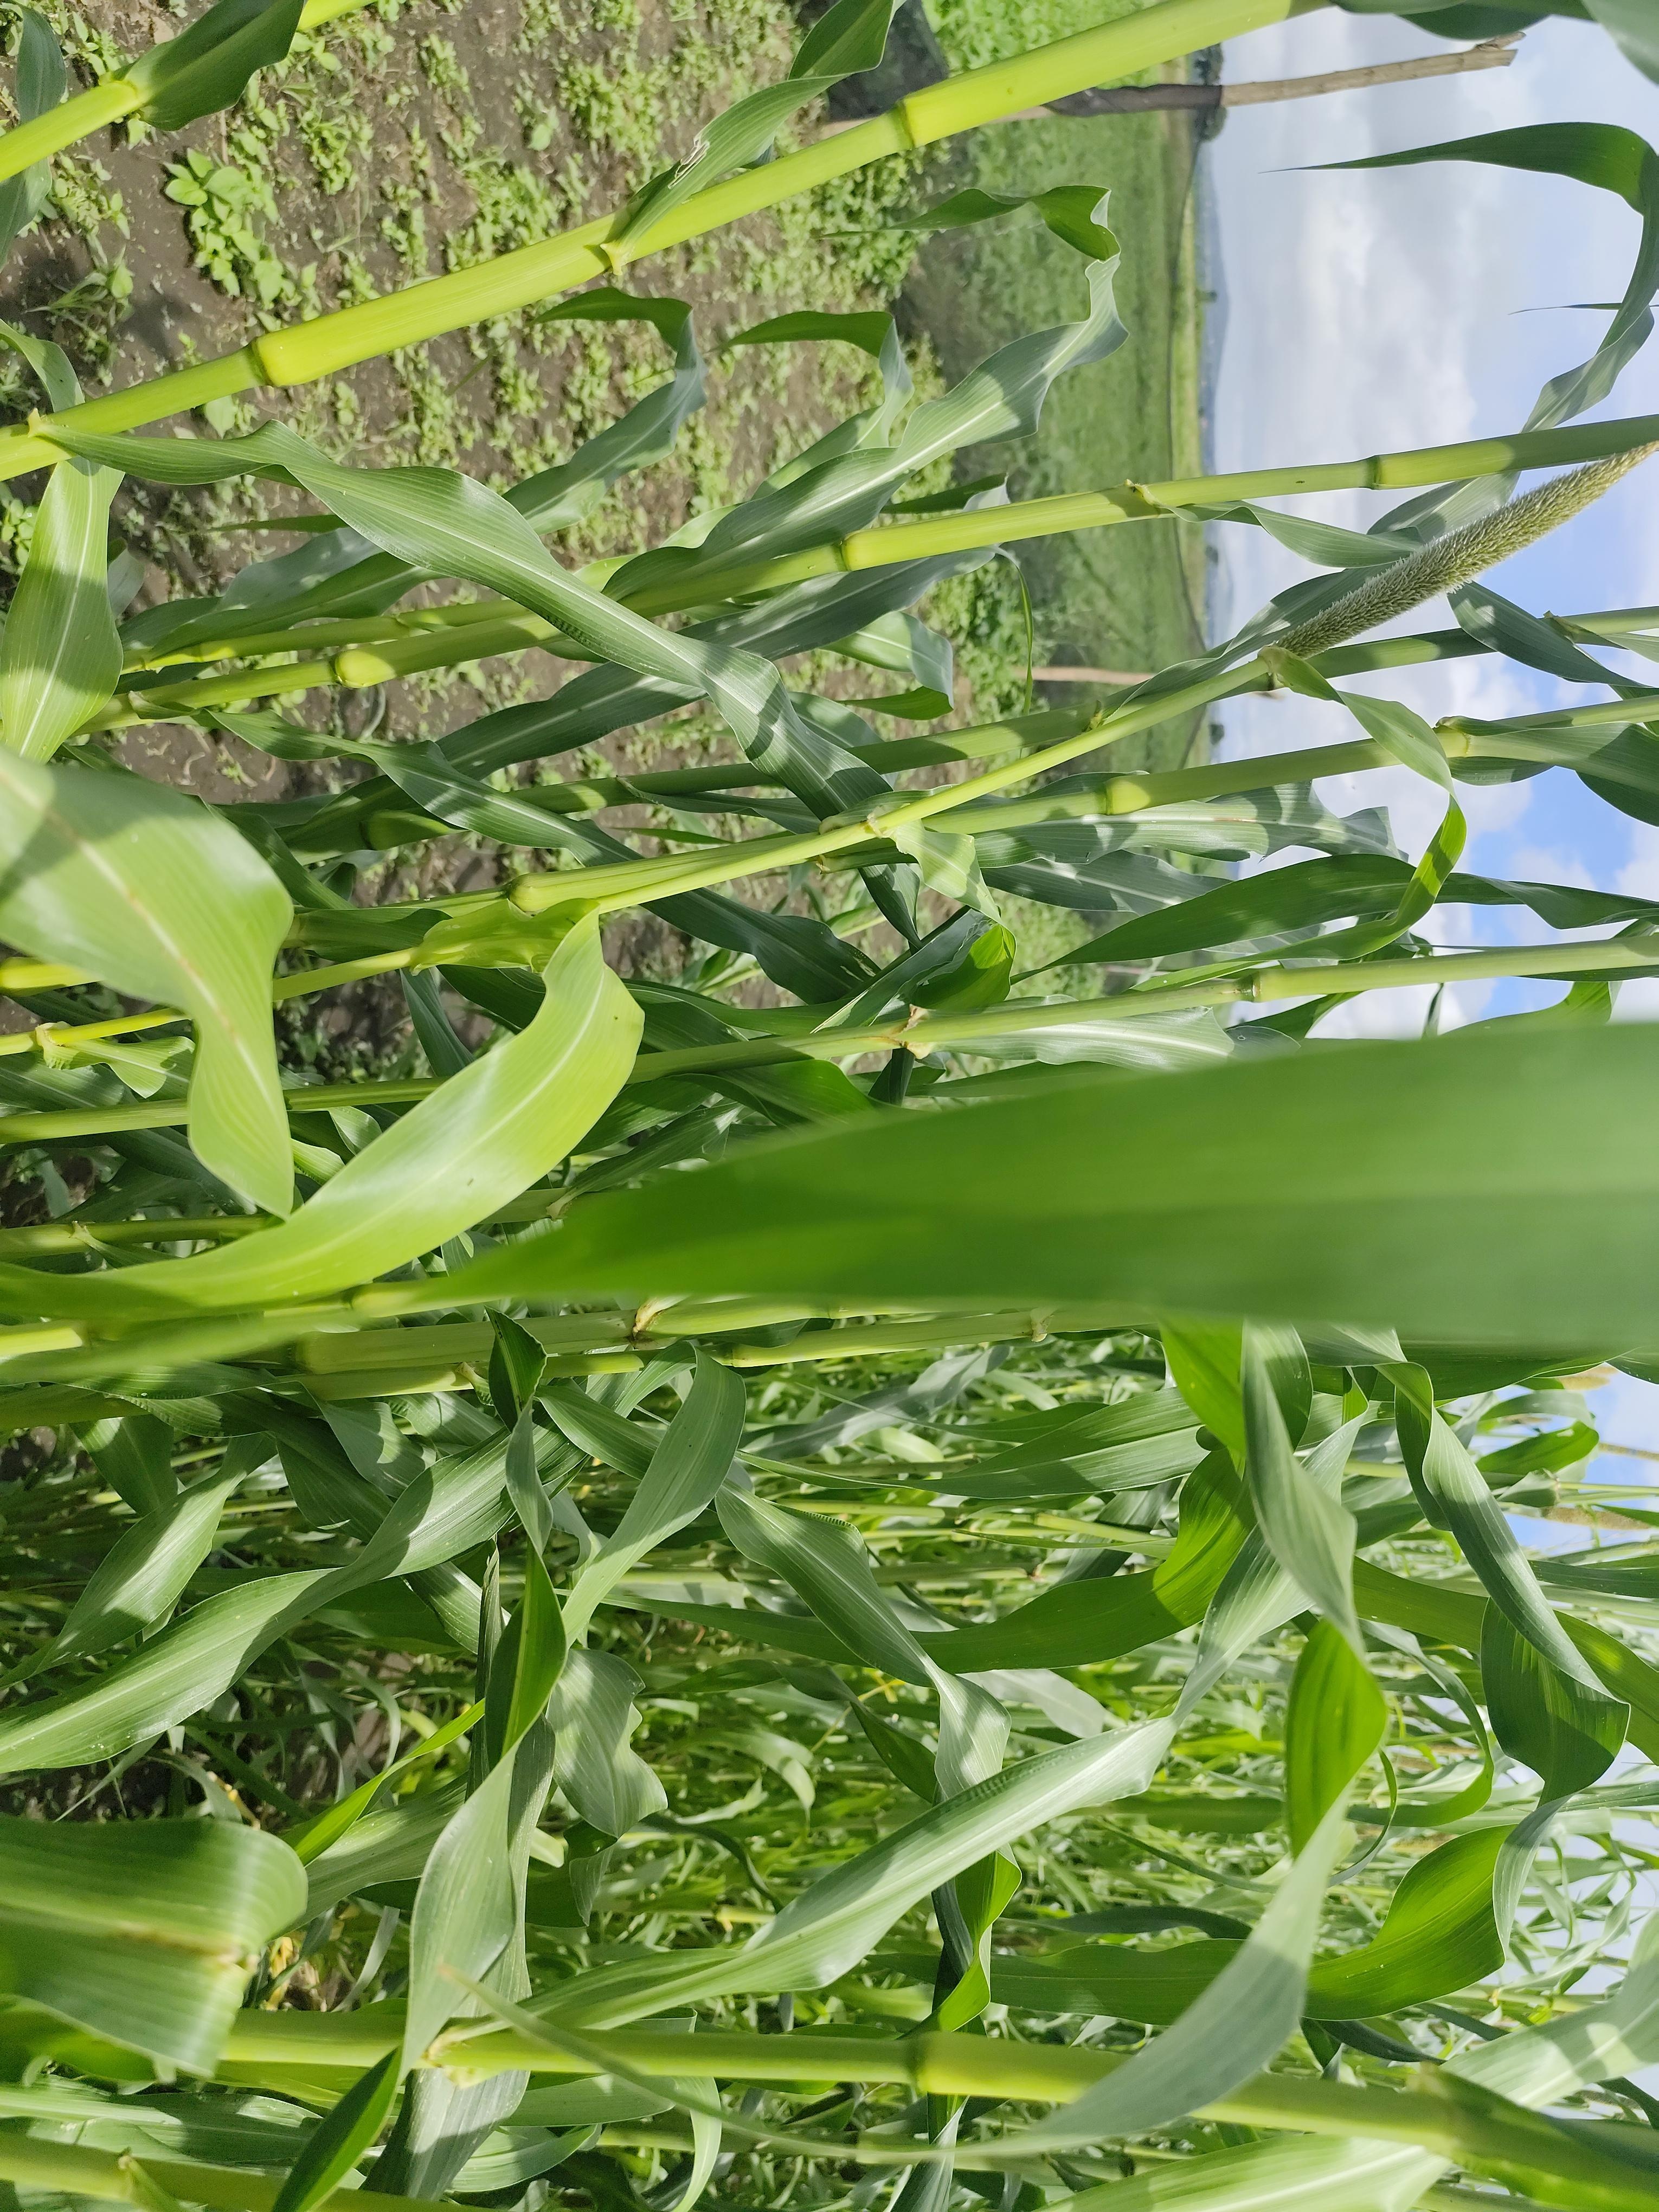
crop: pearl millet
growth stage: heading tuber
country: Tanzania
